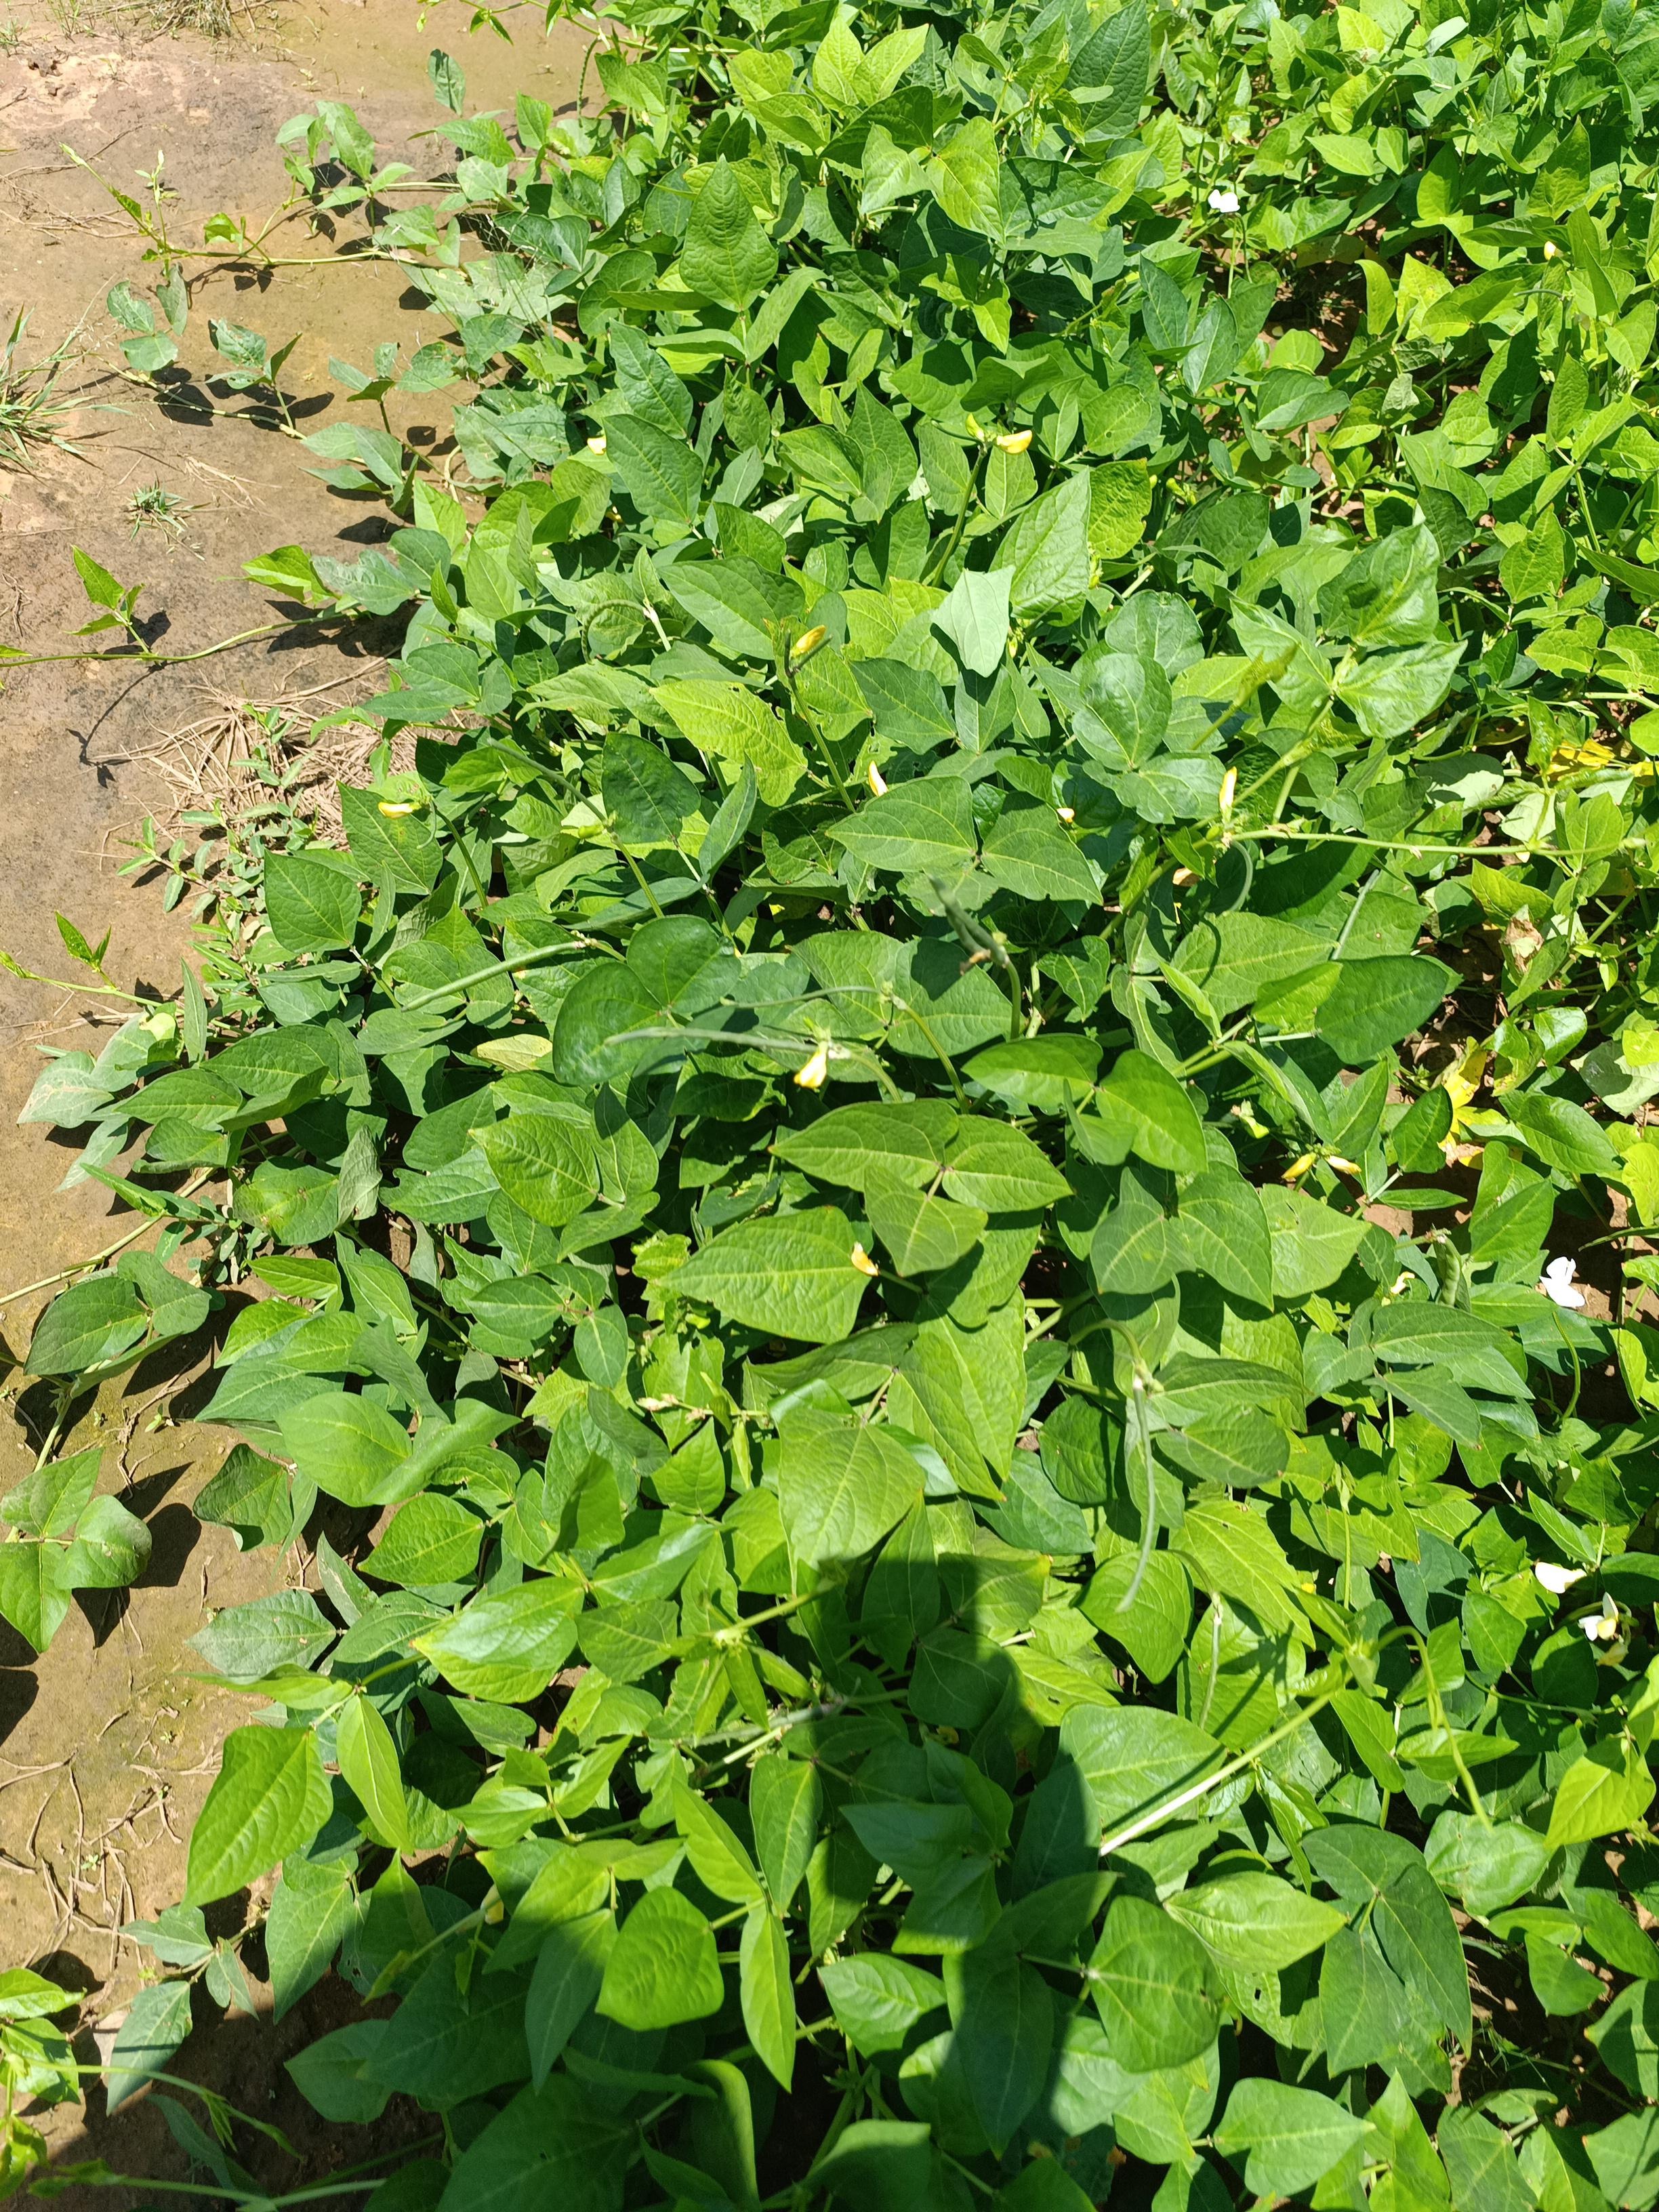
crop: cowpea
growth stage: development pod
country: Nigeria
